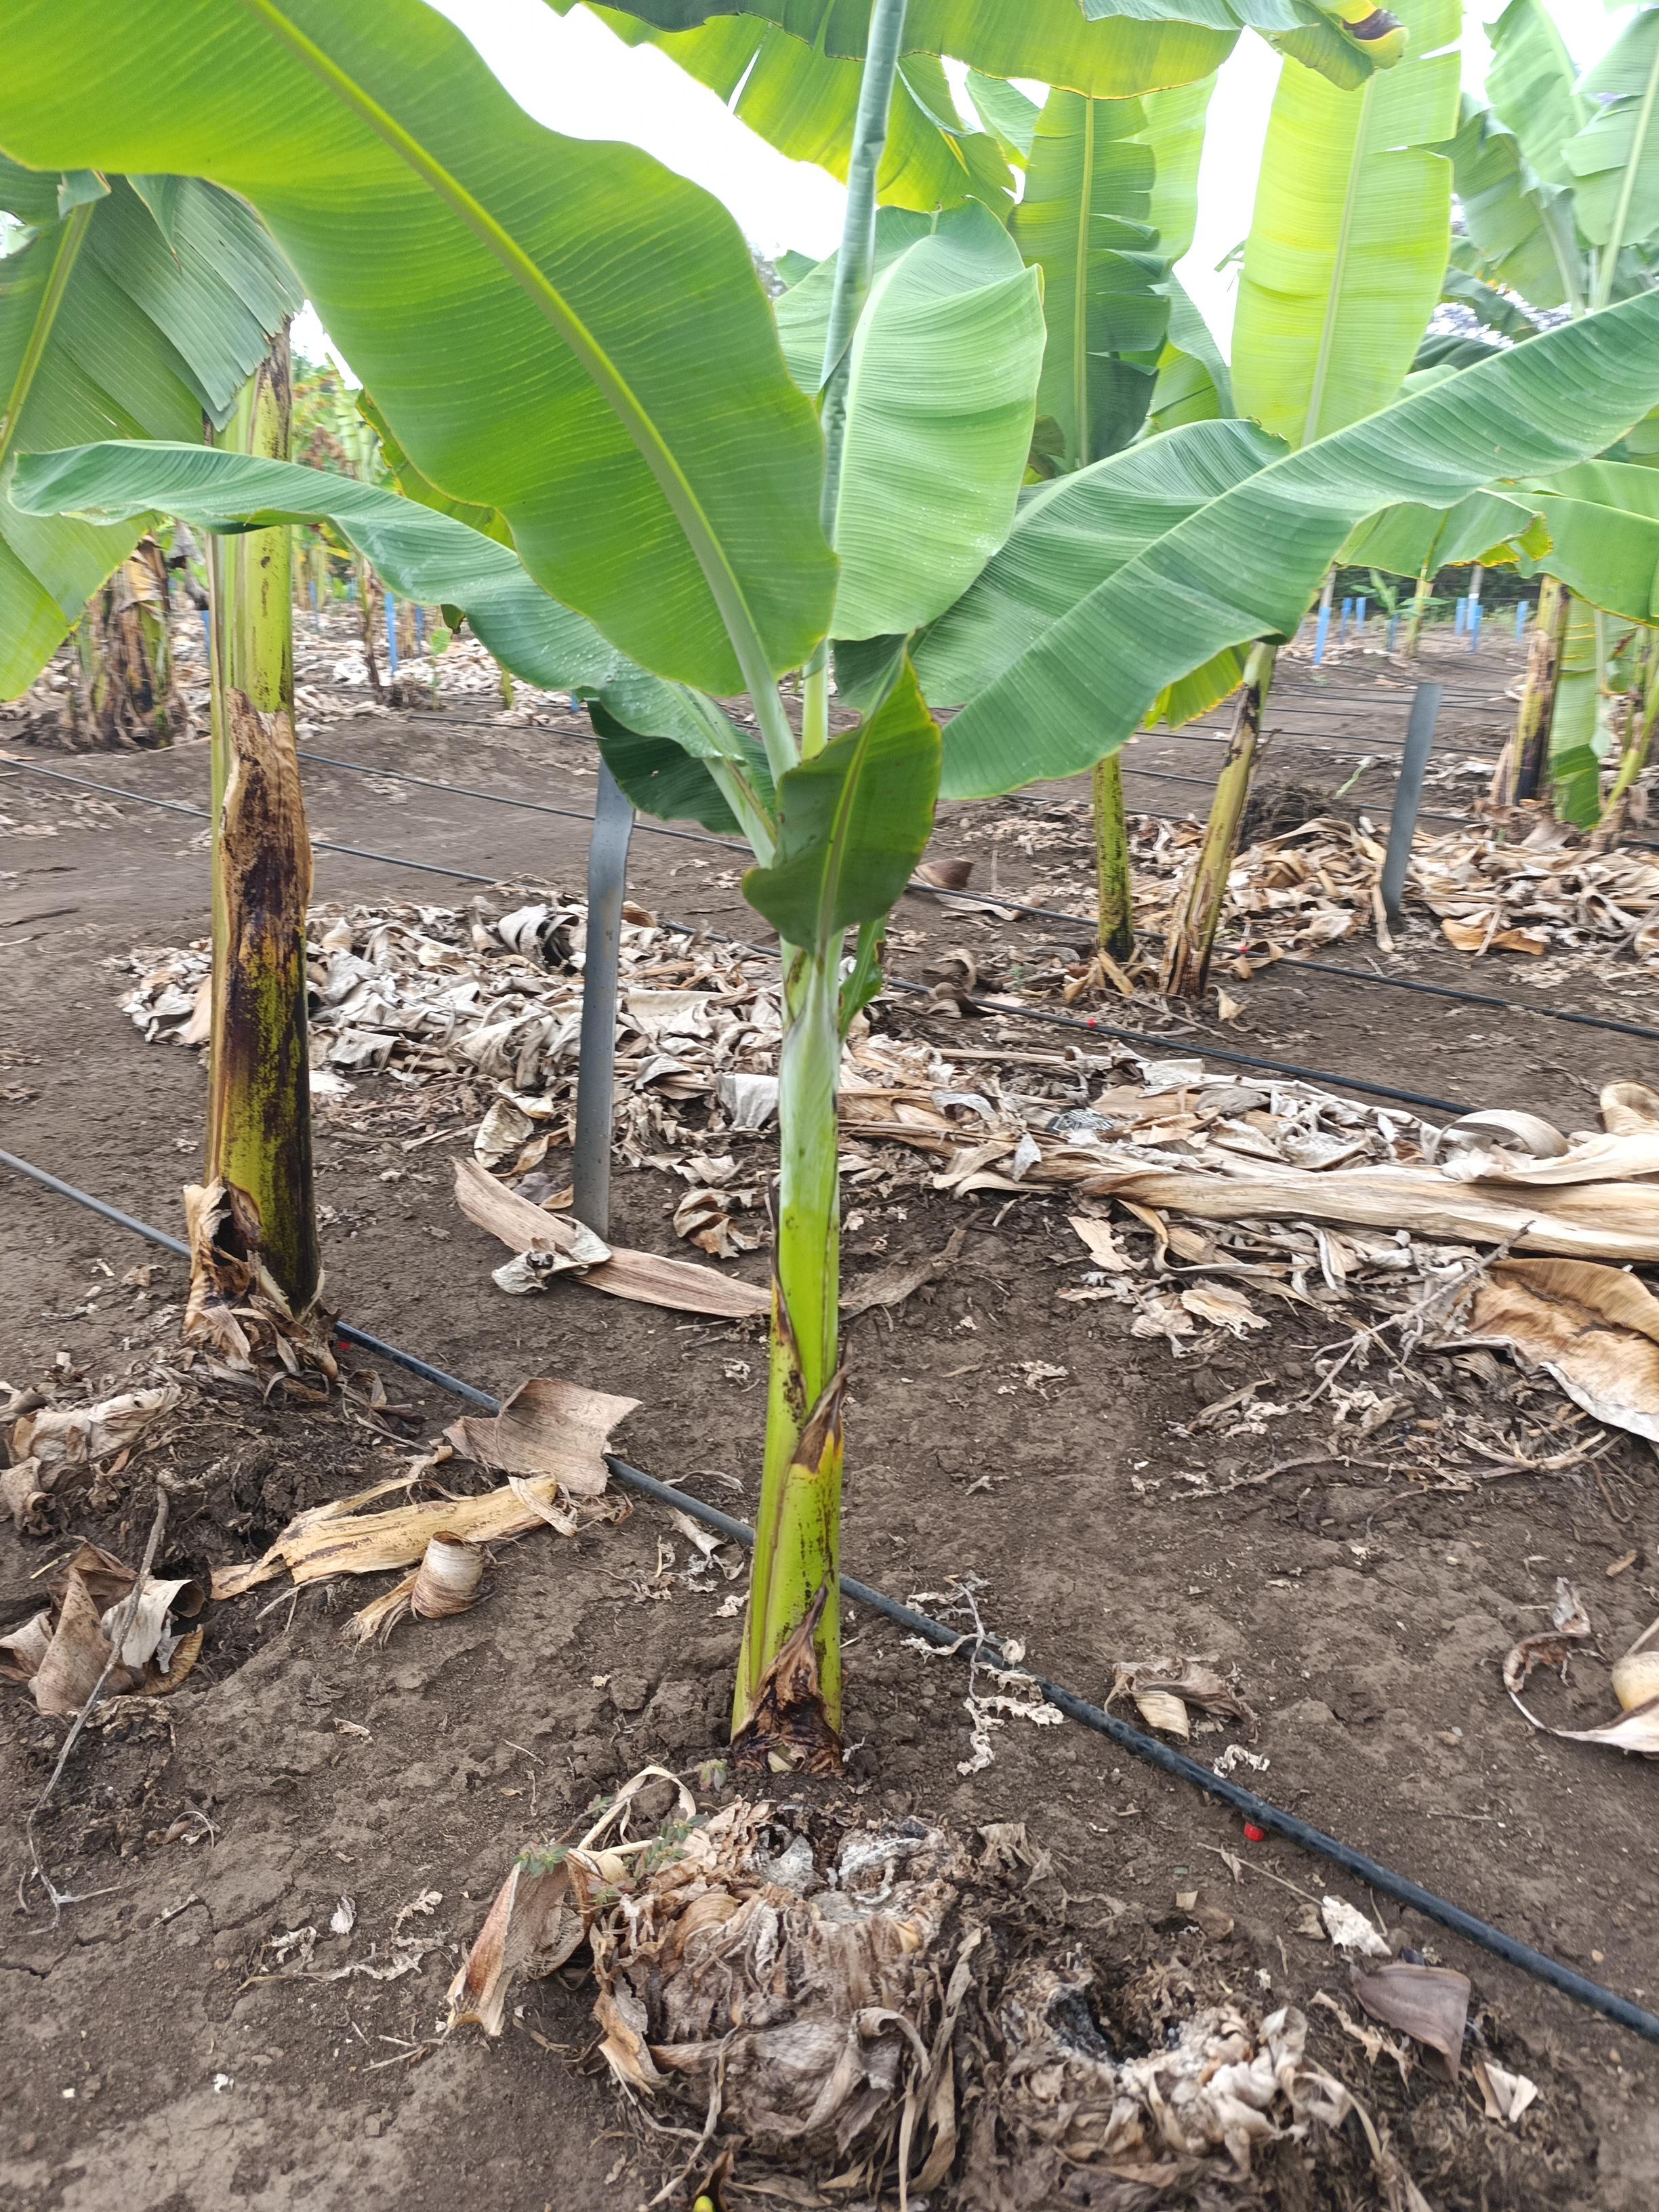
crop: banana
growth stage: vegetative
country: Tanzania
